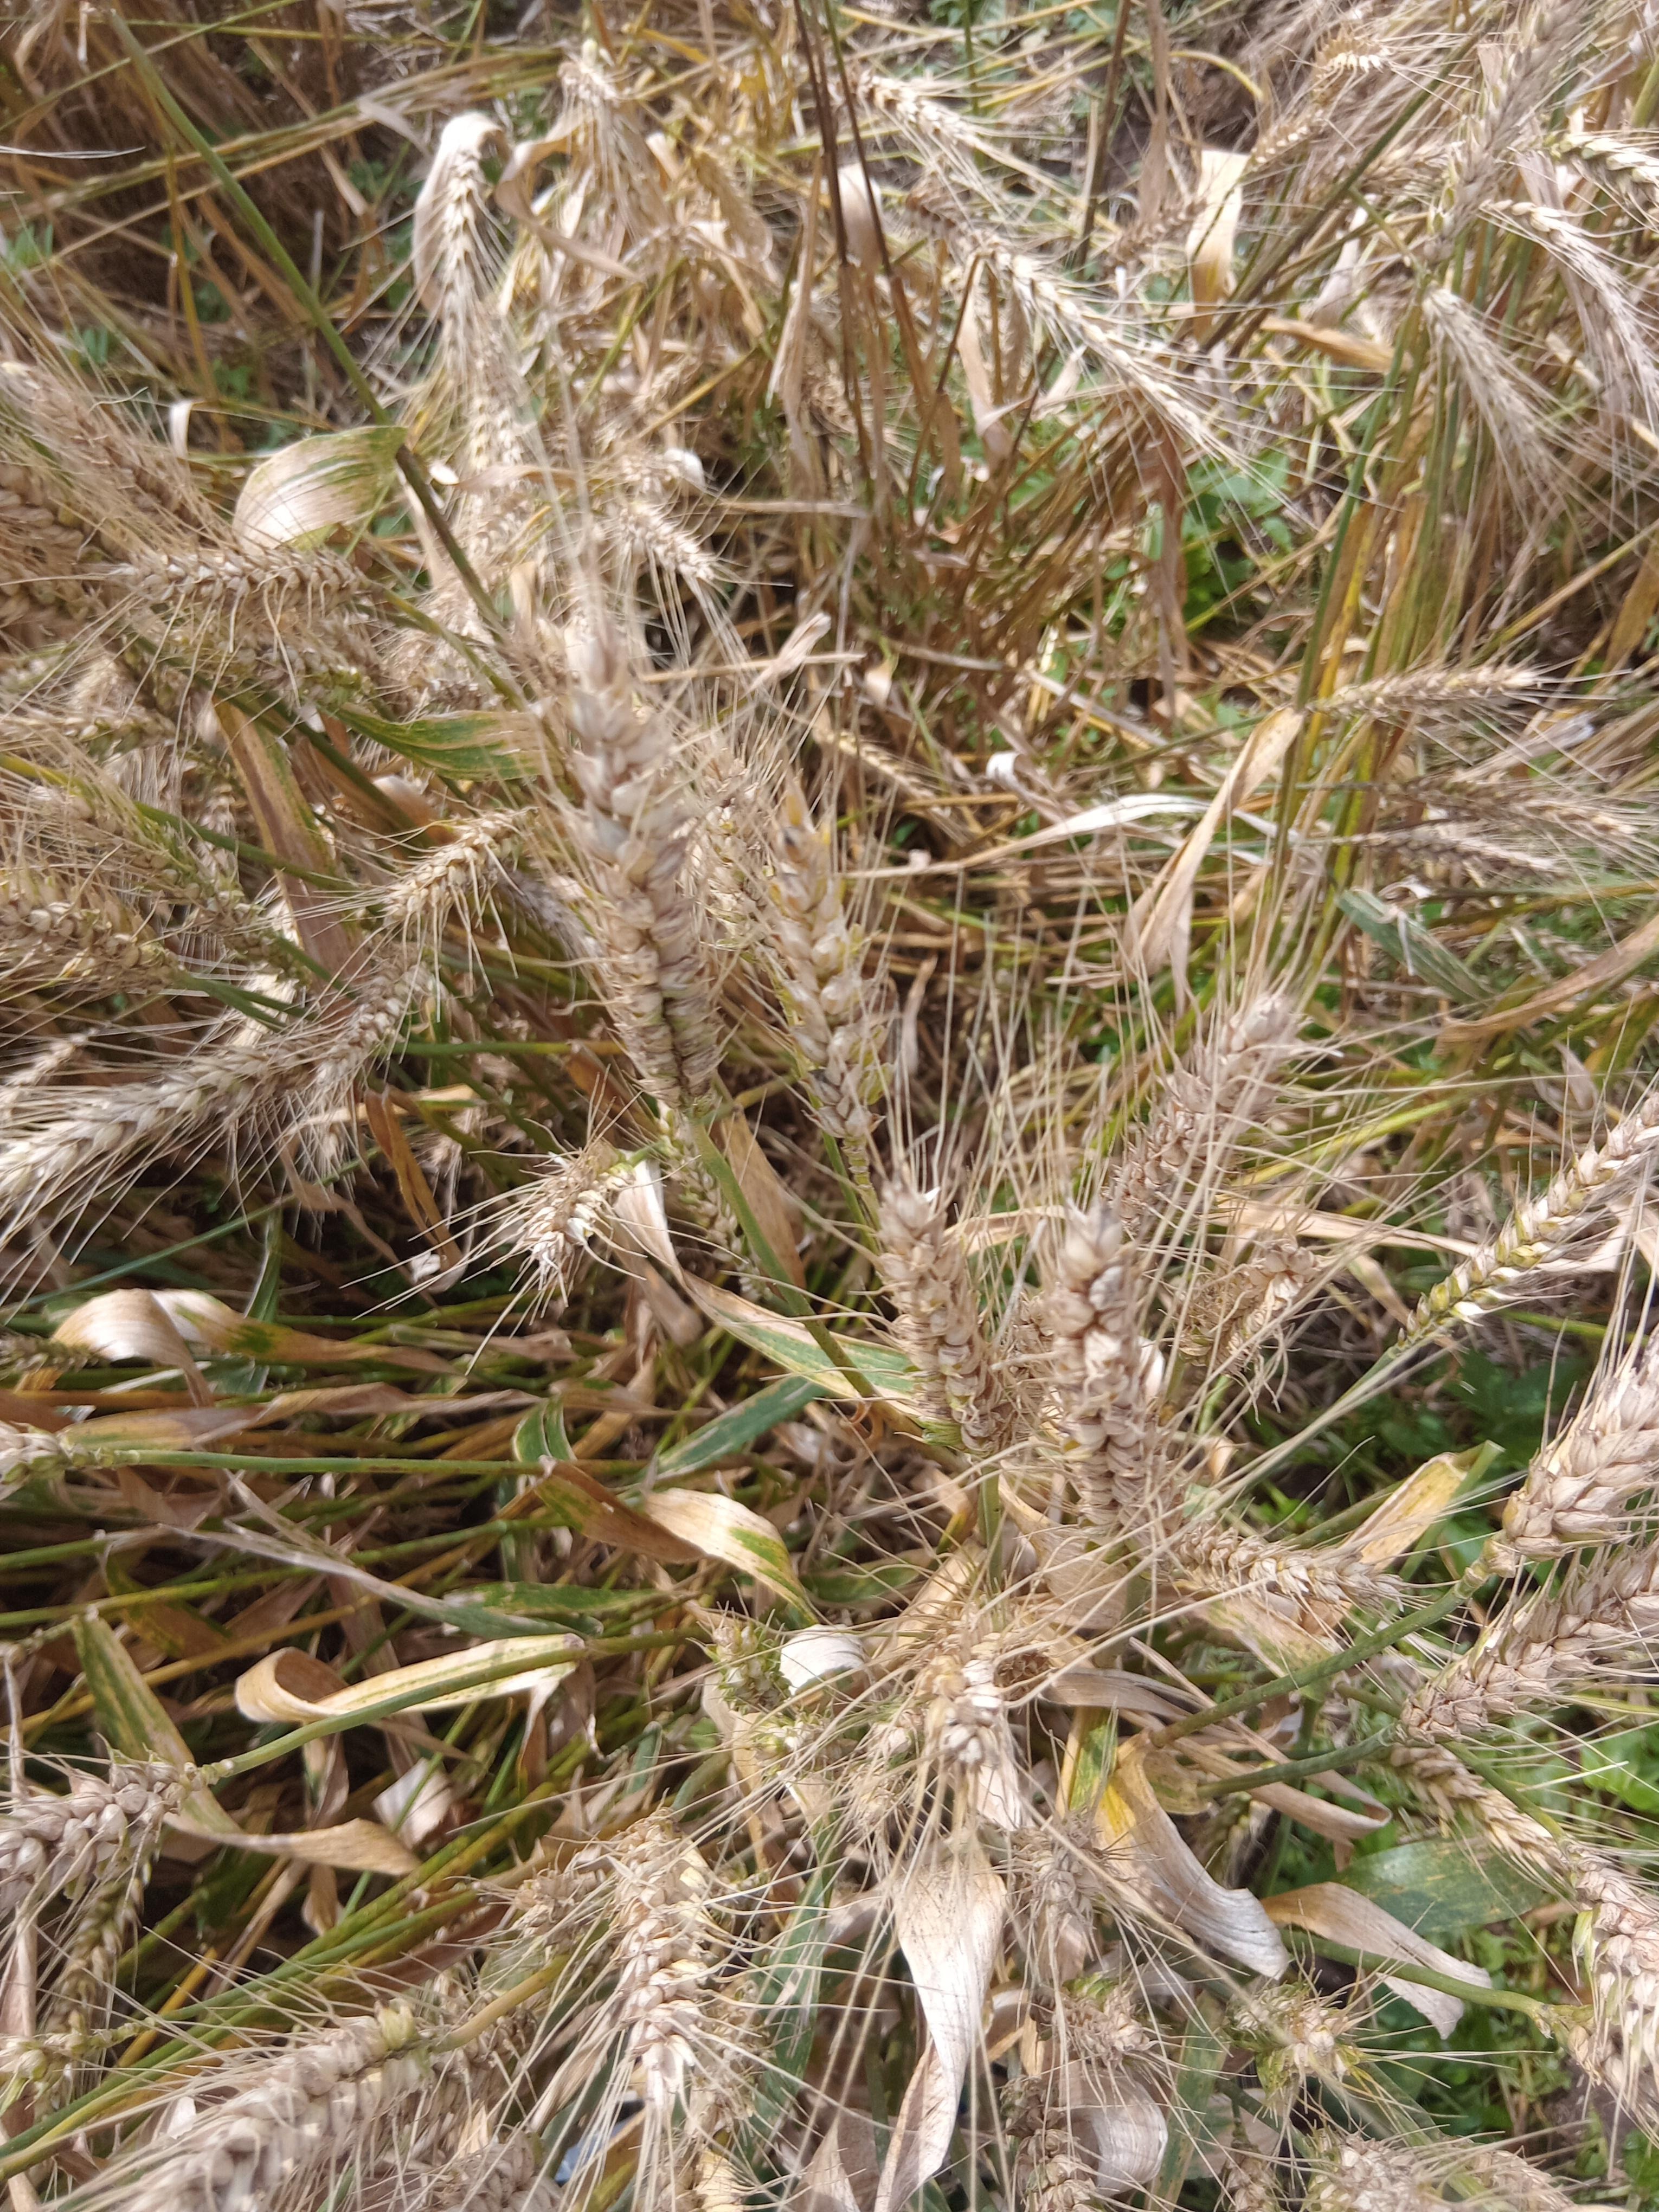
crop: wheat
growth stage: maturity
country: Kenya
